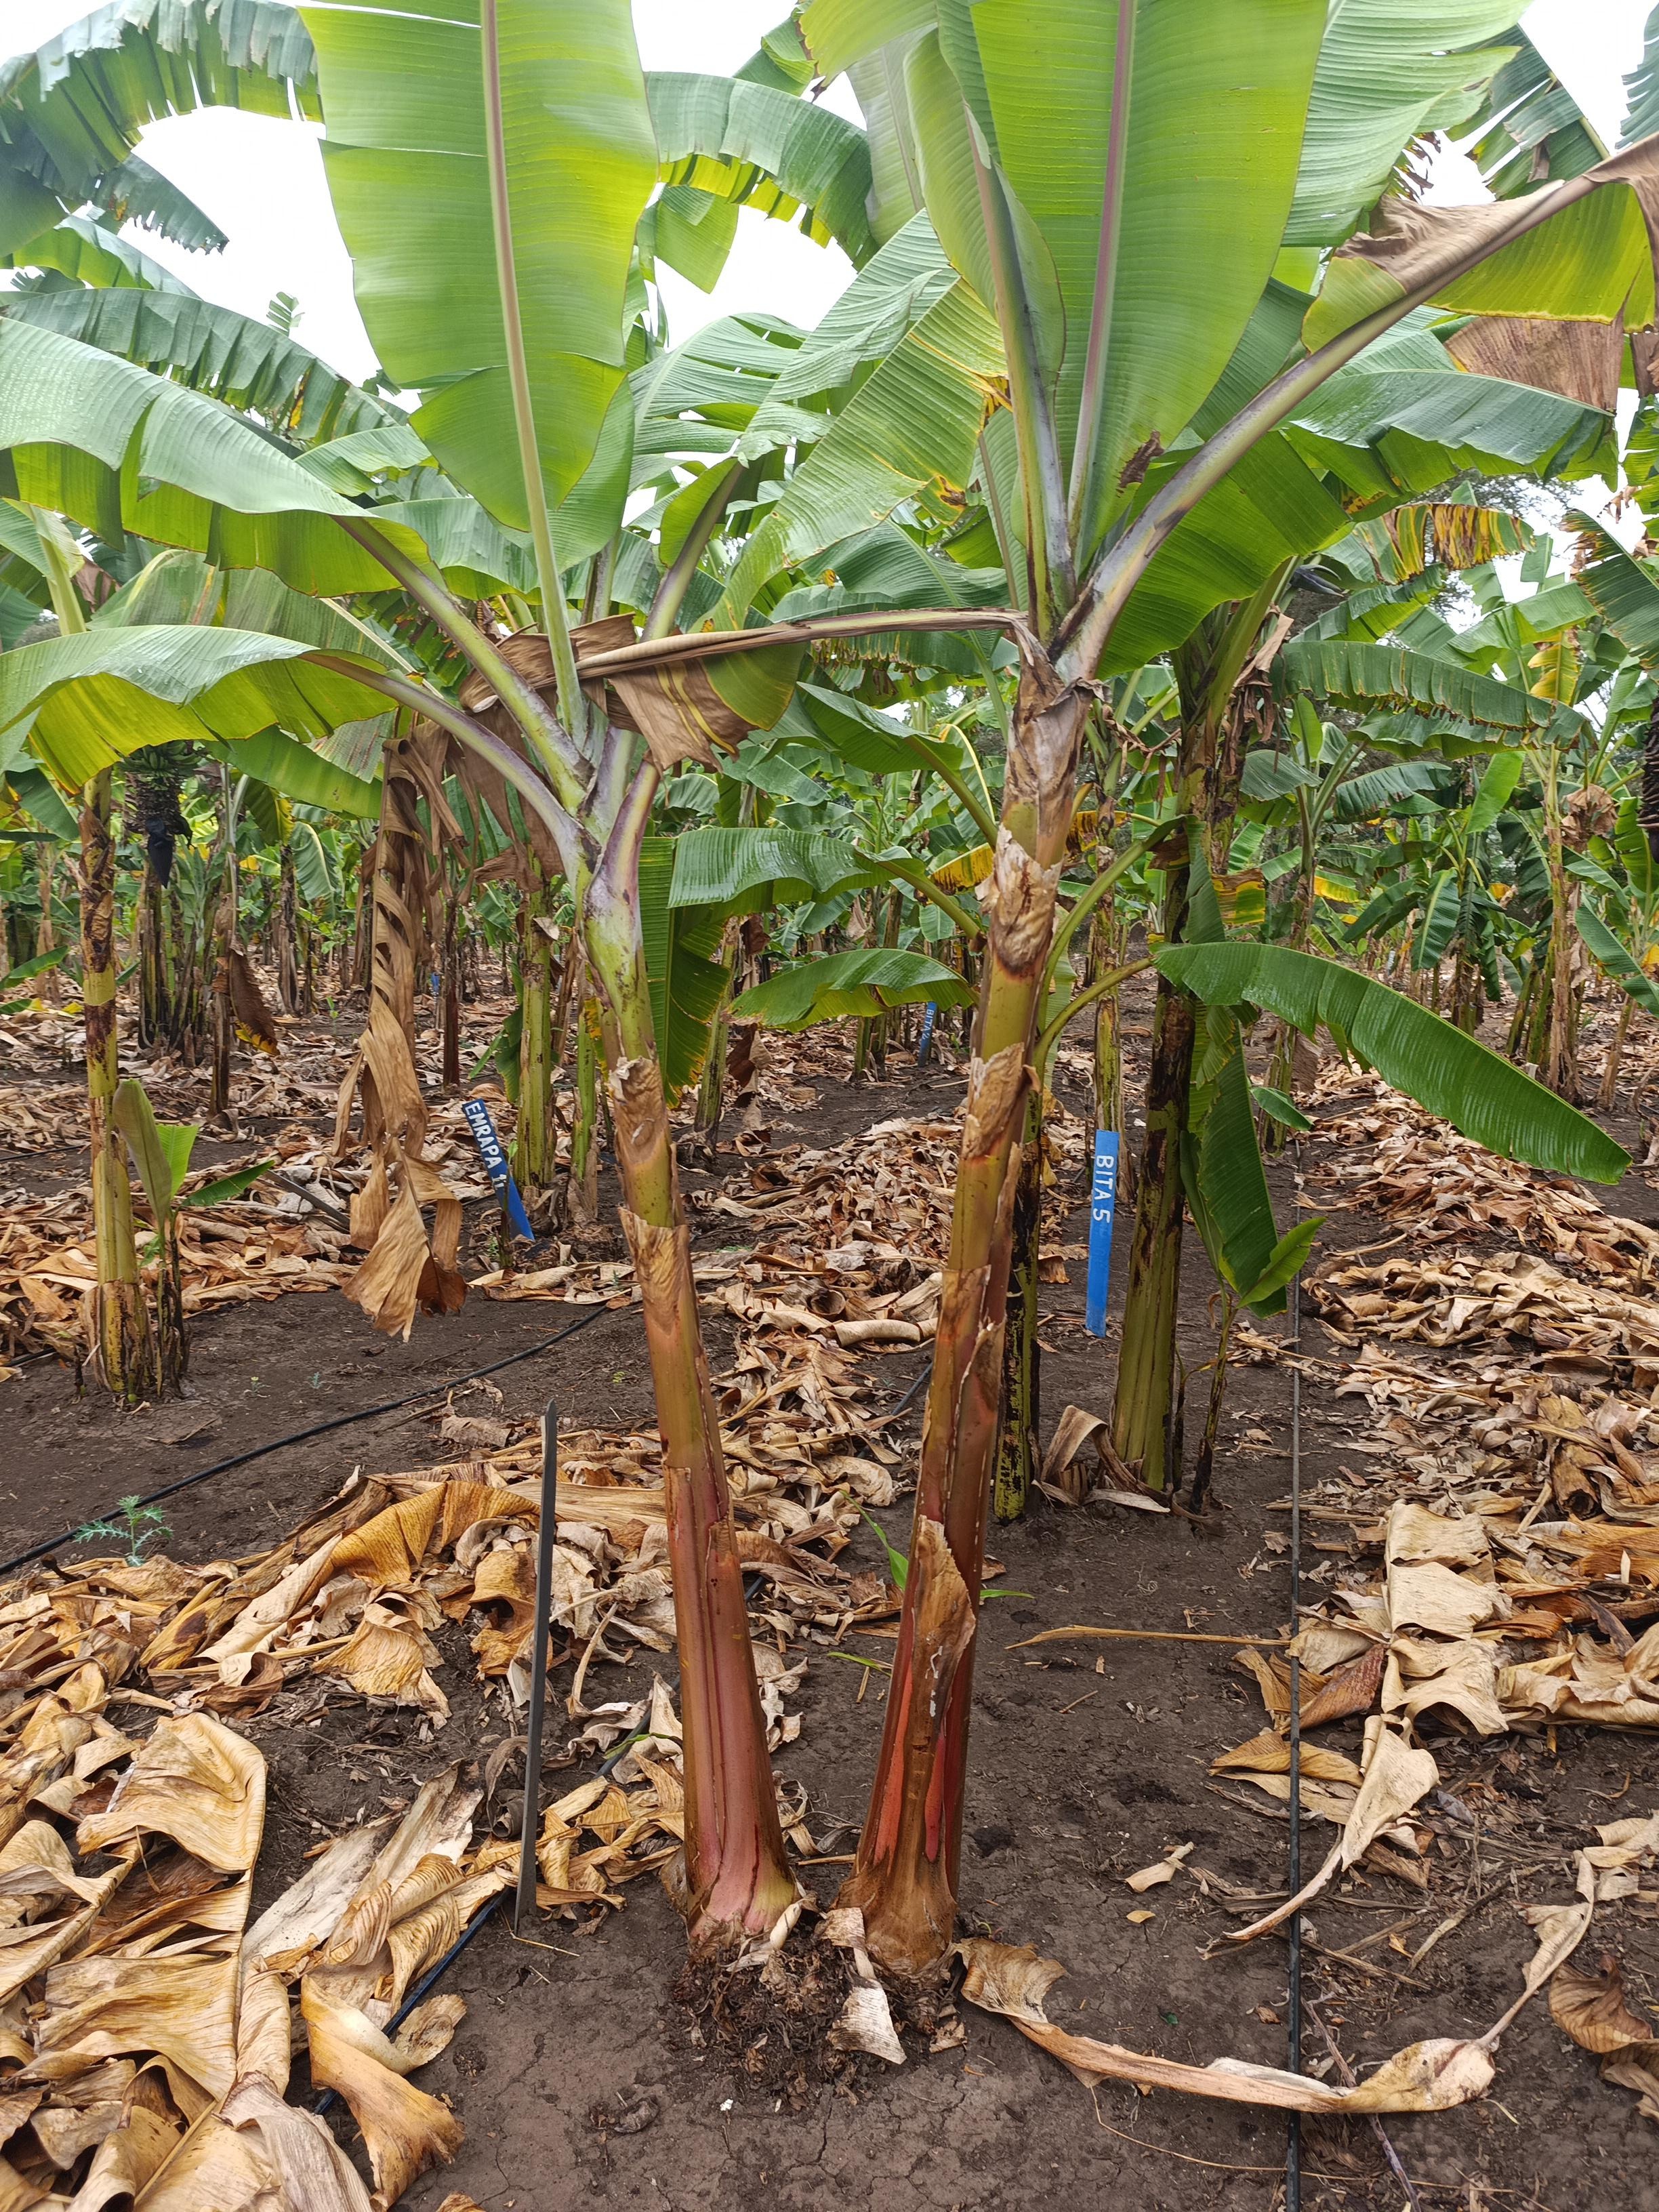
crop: banana
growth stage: vegetative
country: Tanzania
